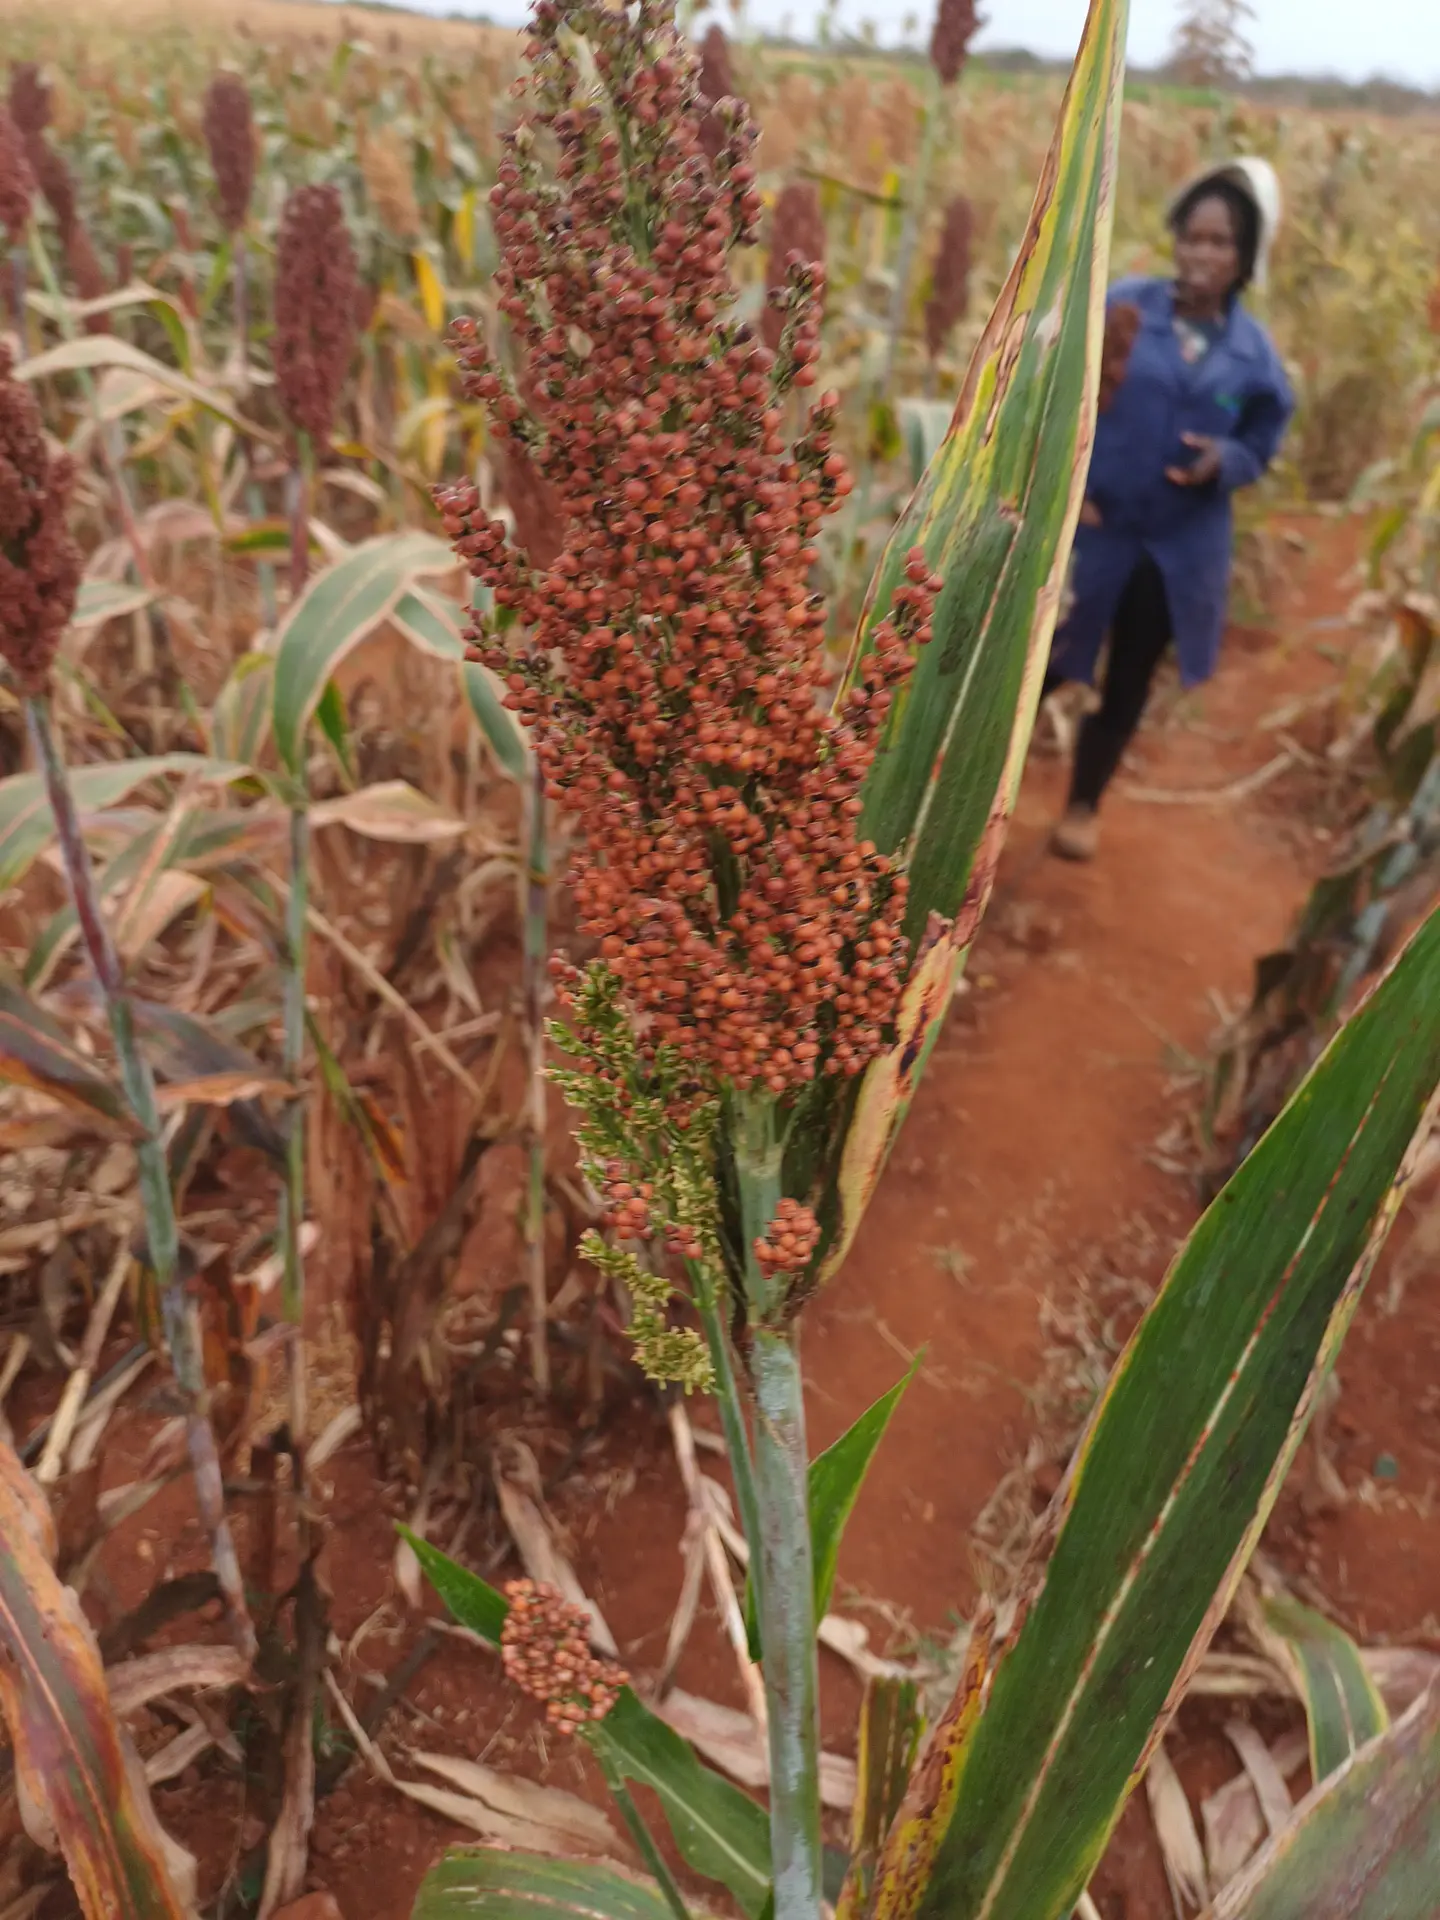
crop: sorghum
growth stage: maturity
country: Kenya
